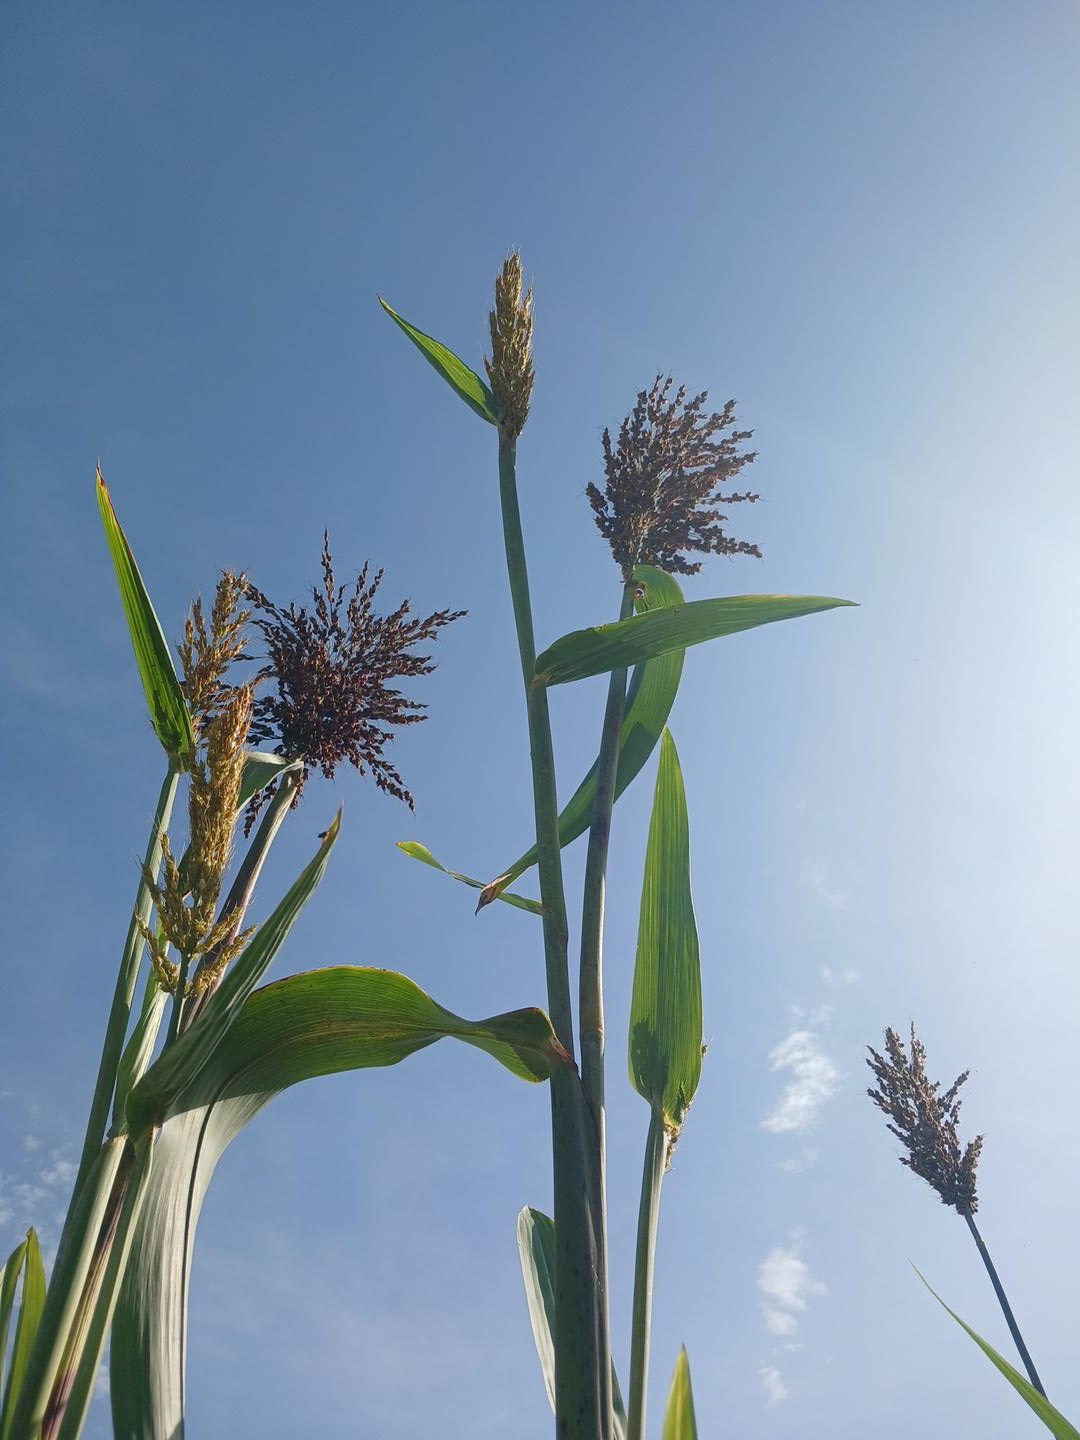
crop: sorghum
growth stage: filling grain
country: Senegal
